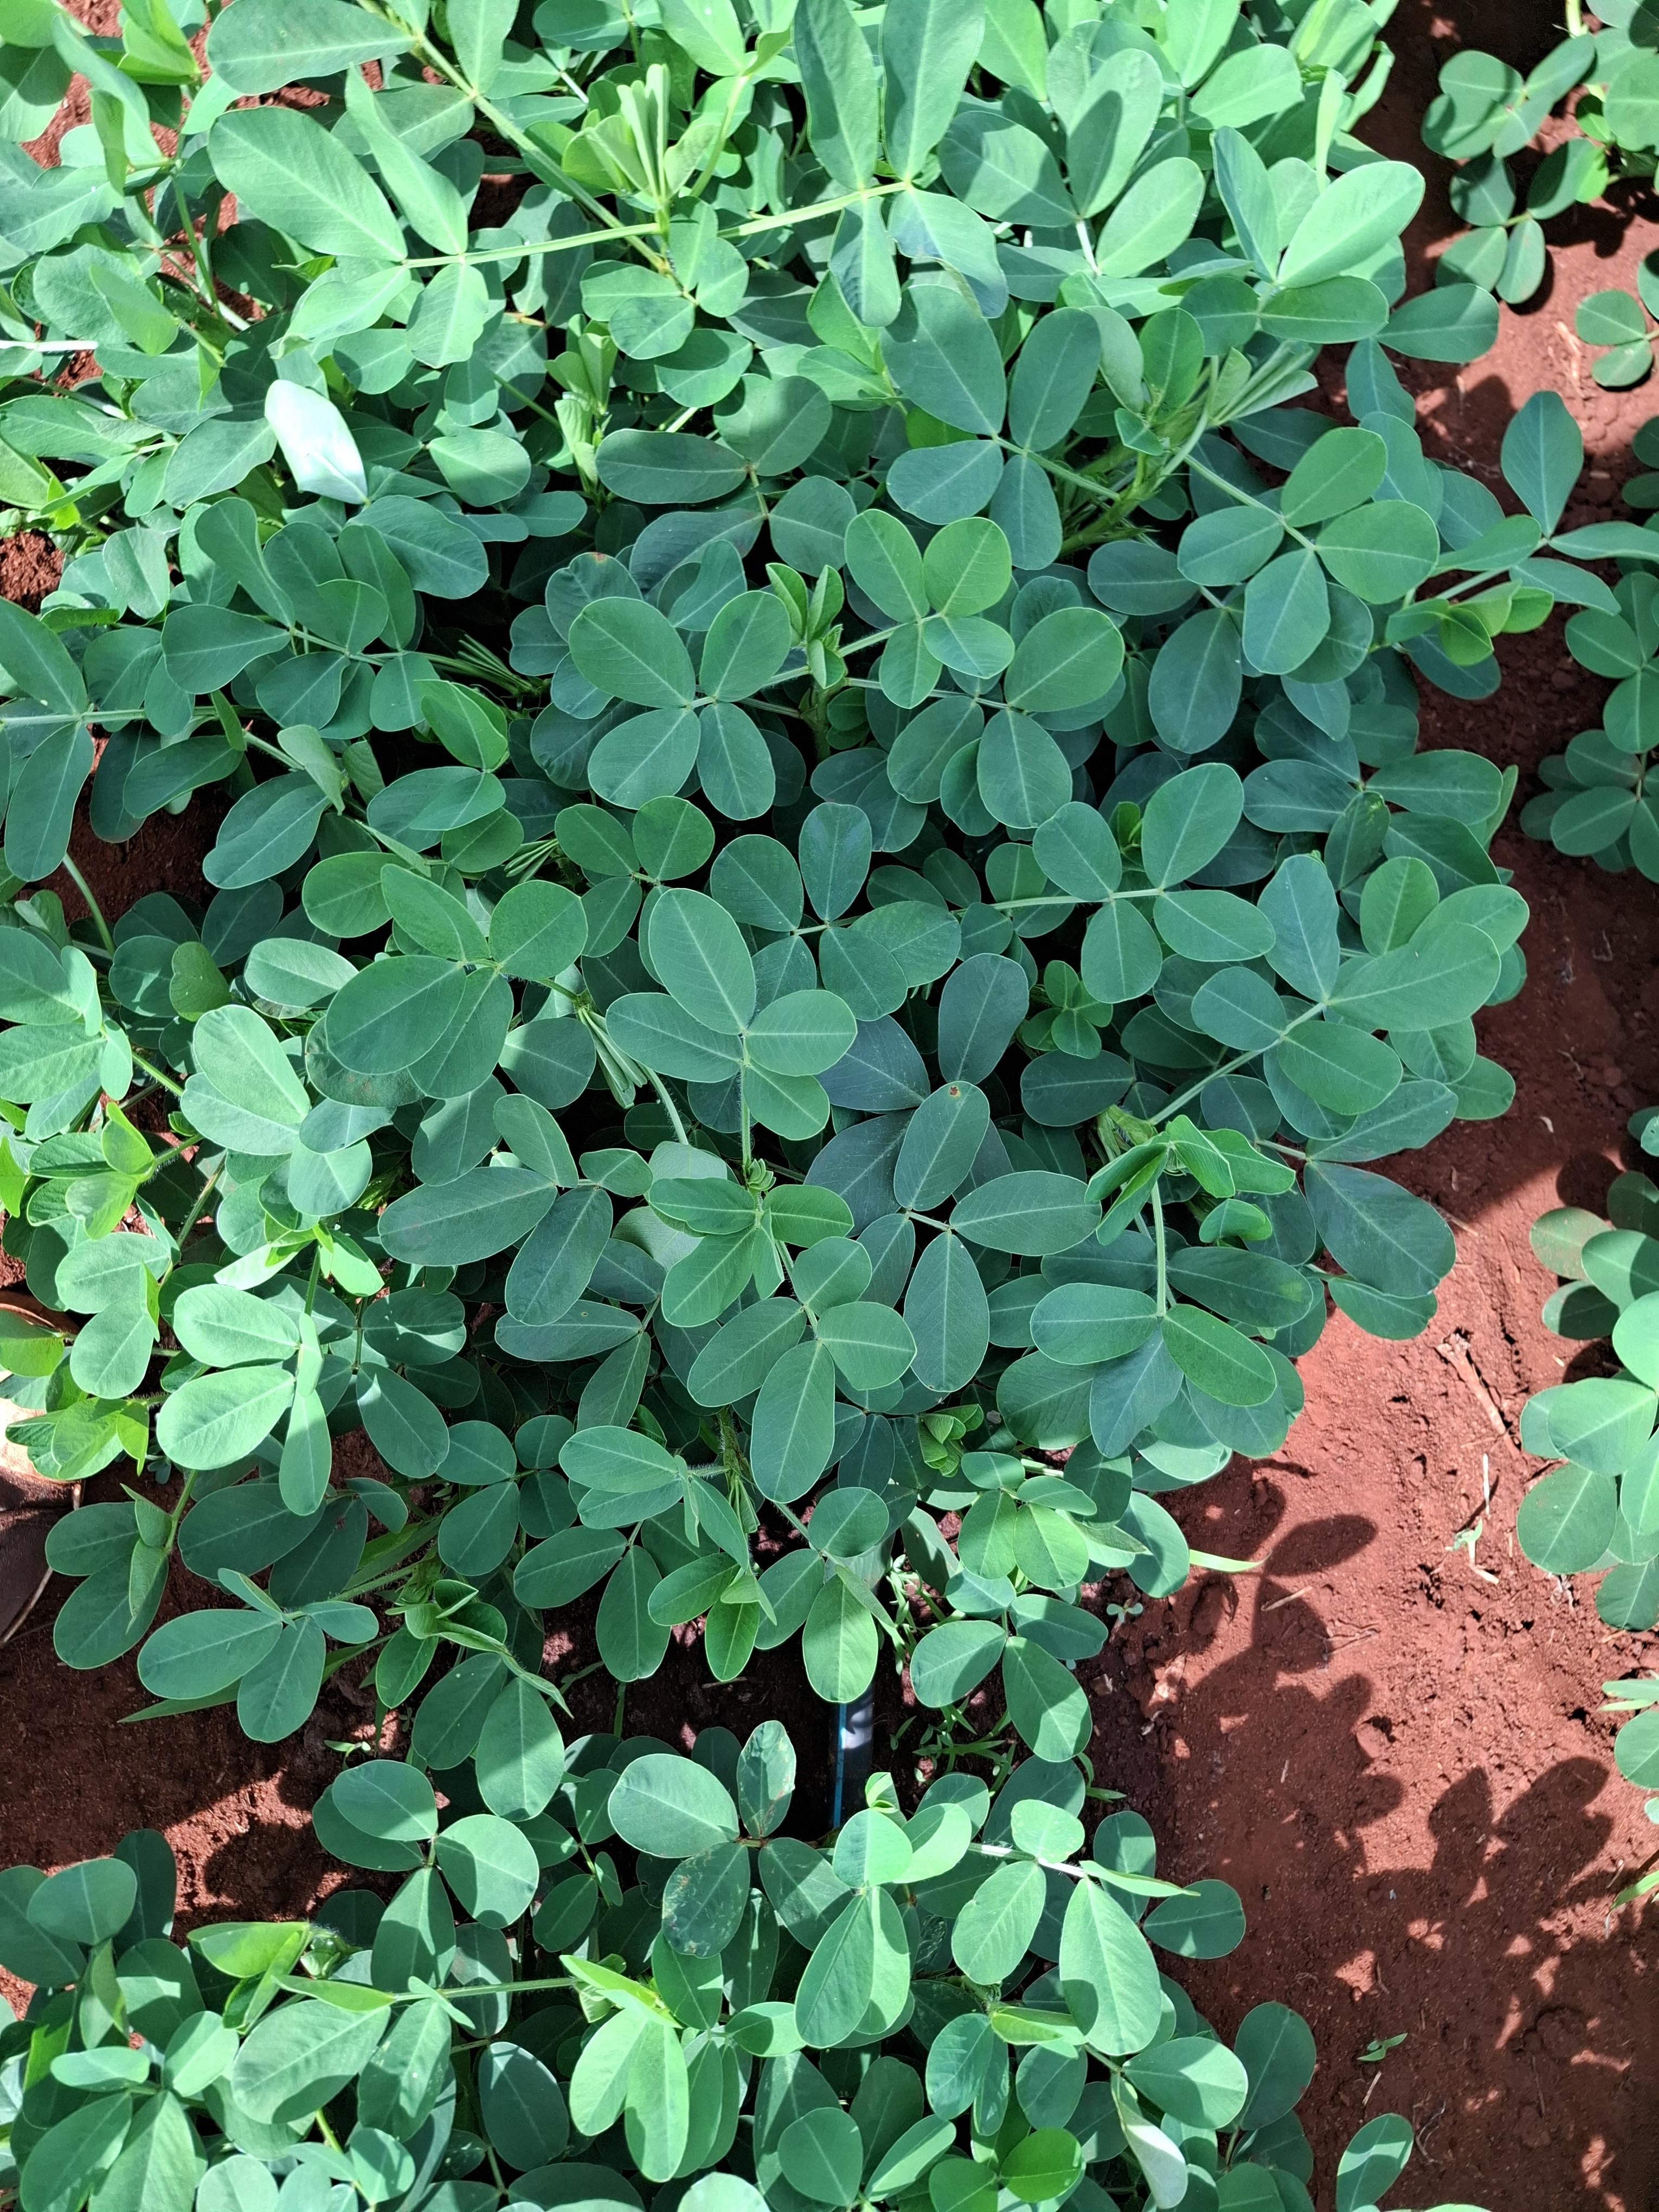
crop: groundnut
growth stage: flowering
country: Kenya
